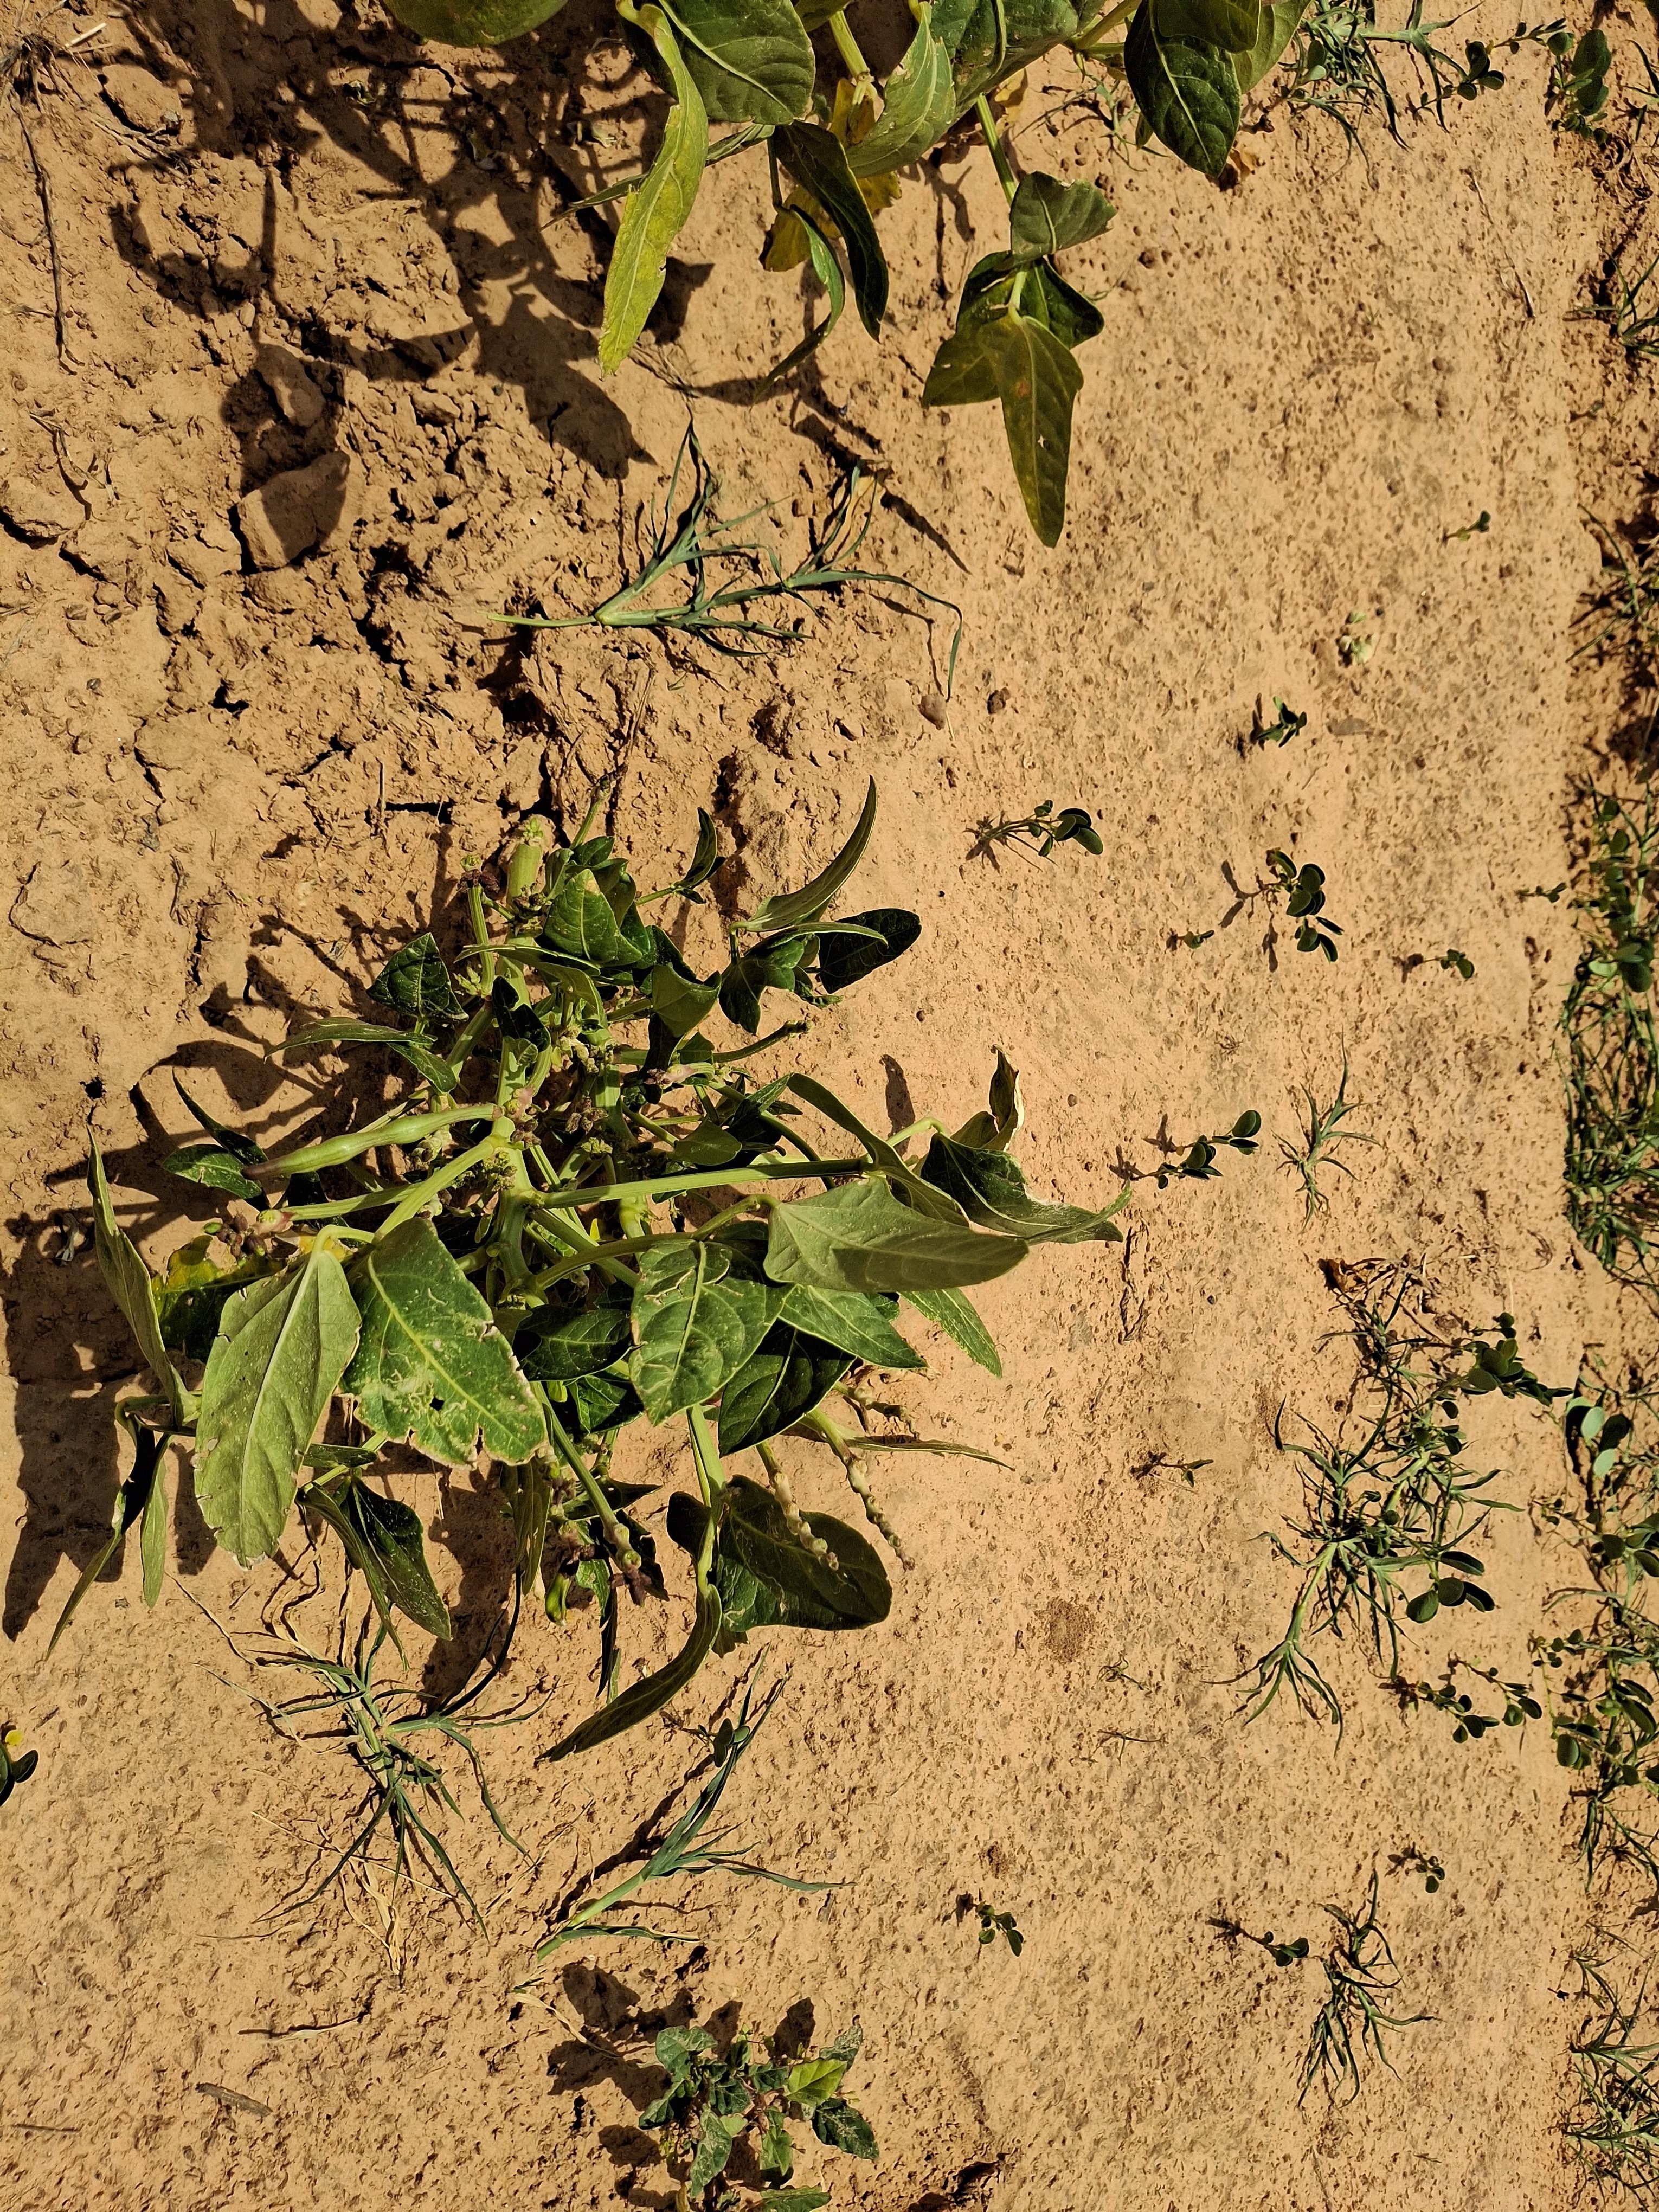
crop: cowpea
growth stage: harvest maturity
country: Nigeria
